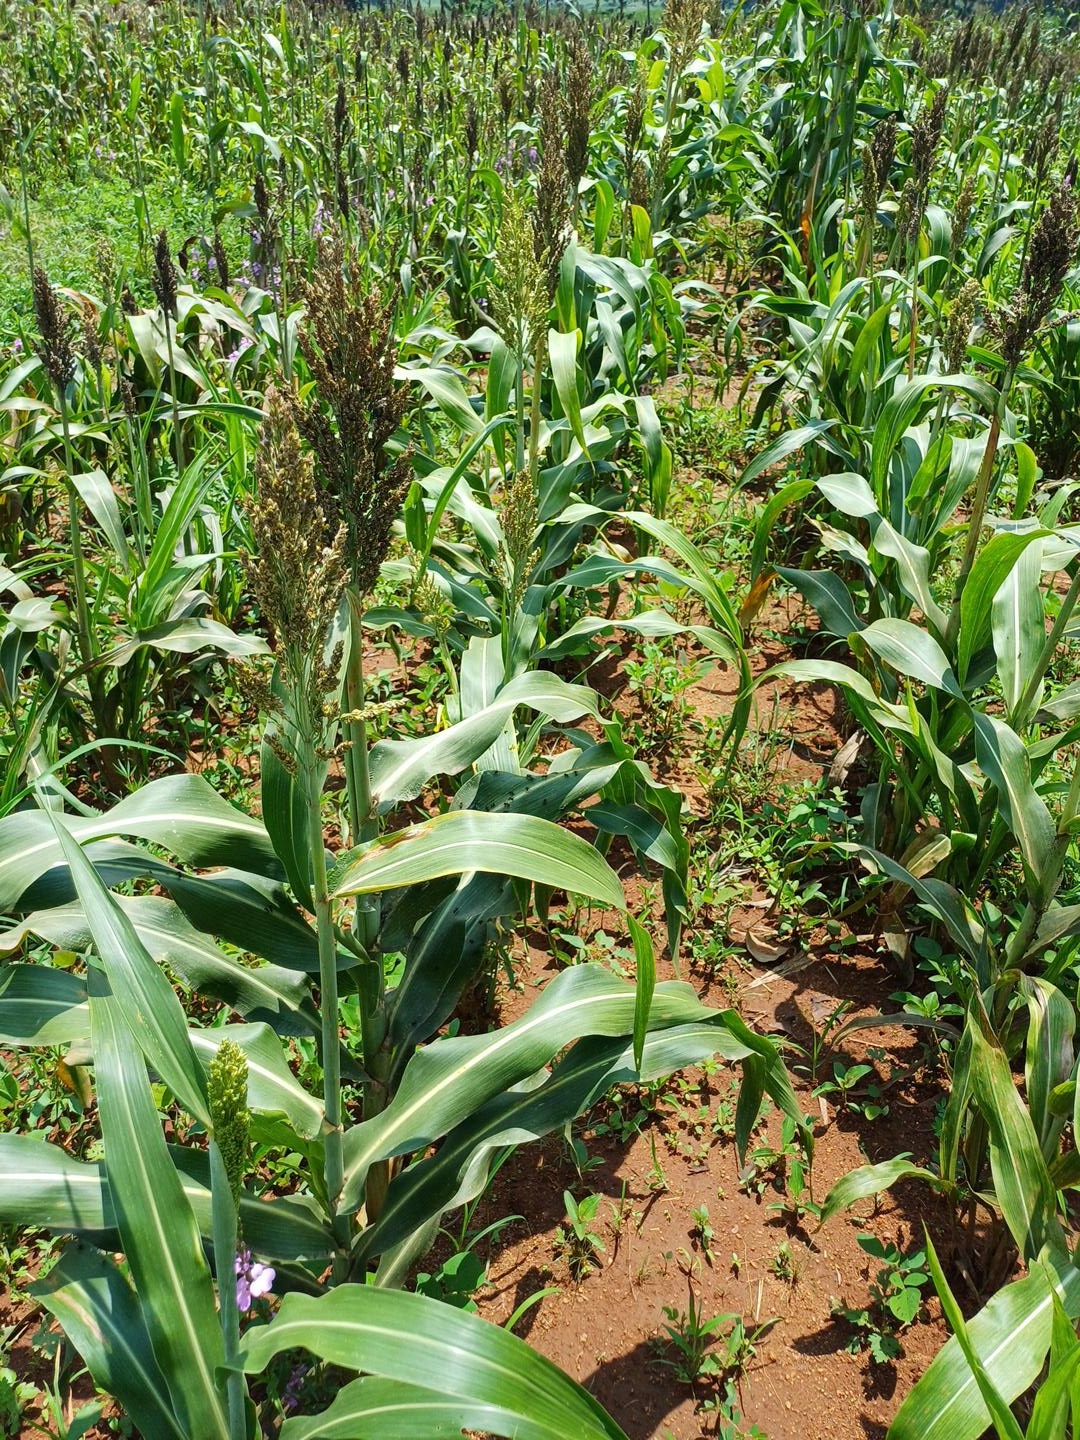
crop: sorghum
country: Kenya
